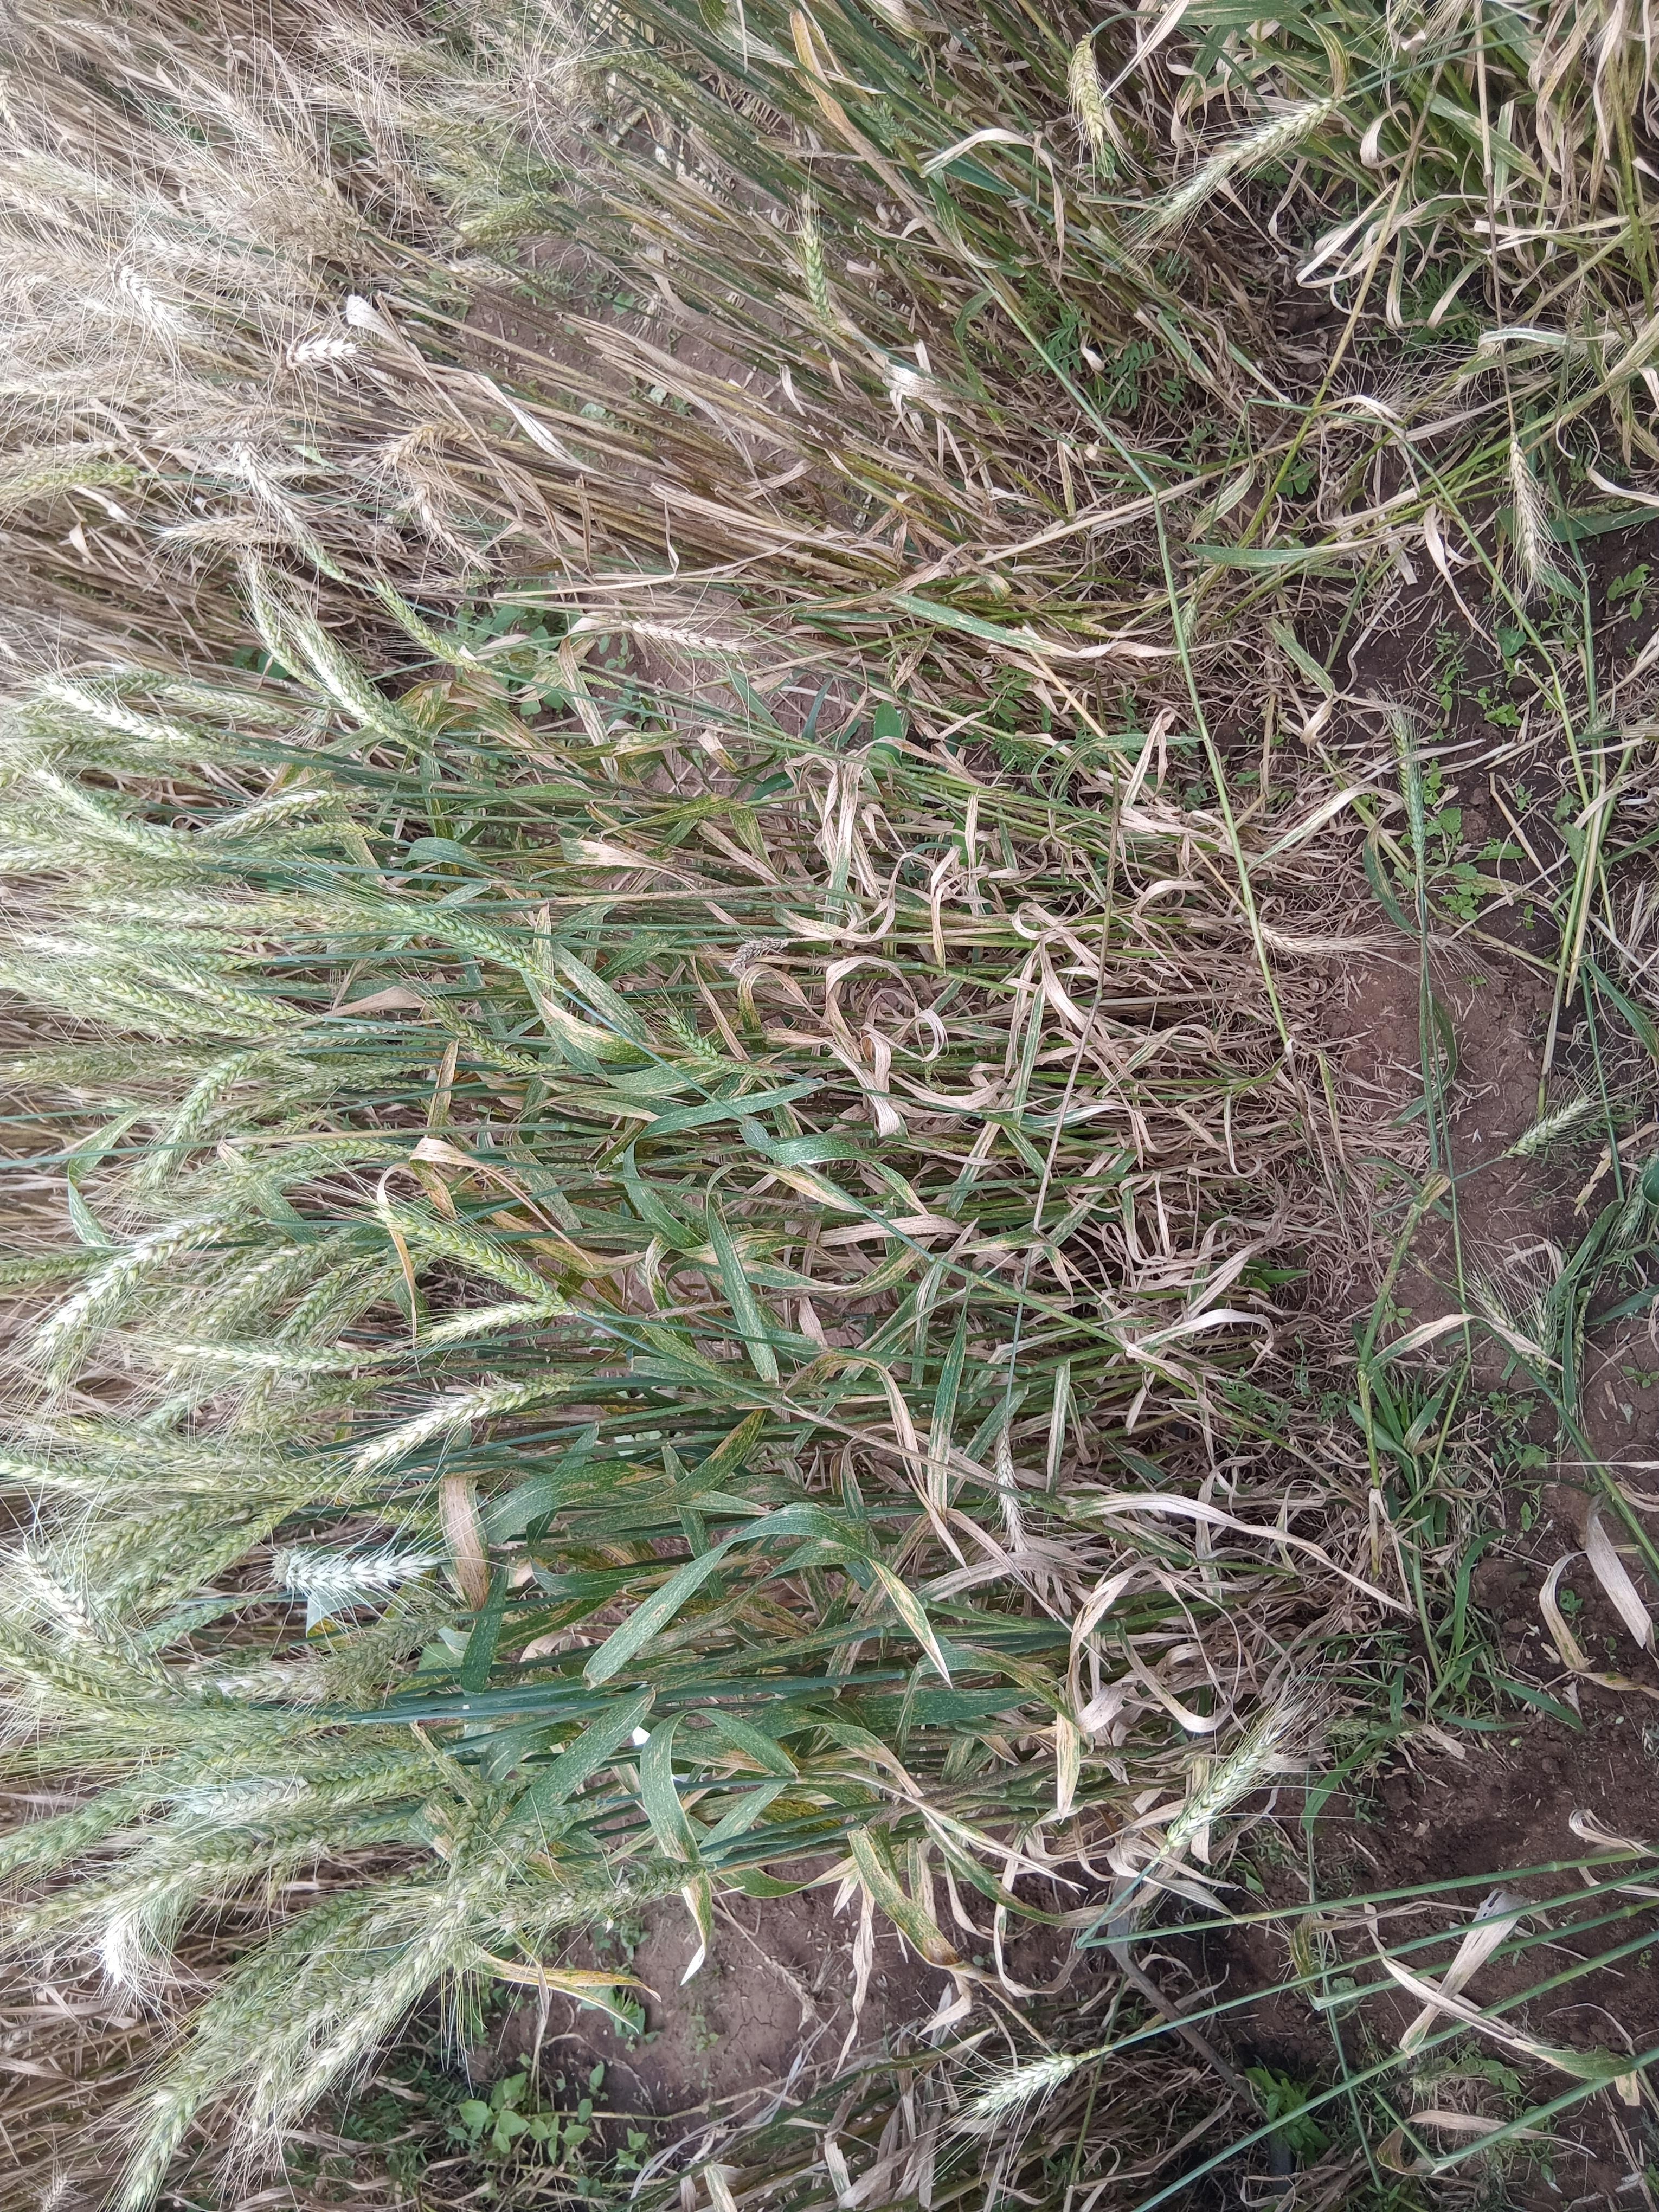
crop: wheat
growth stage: maturity
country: Kenya
